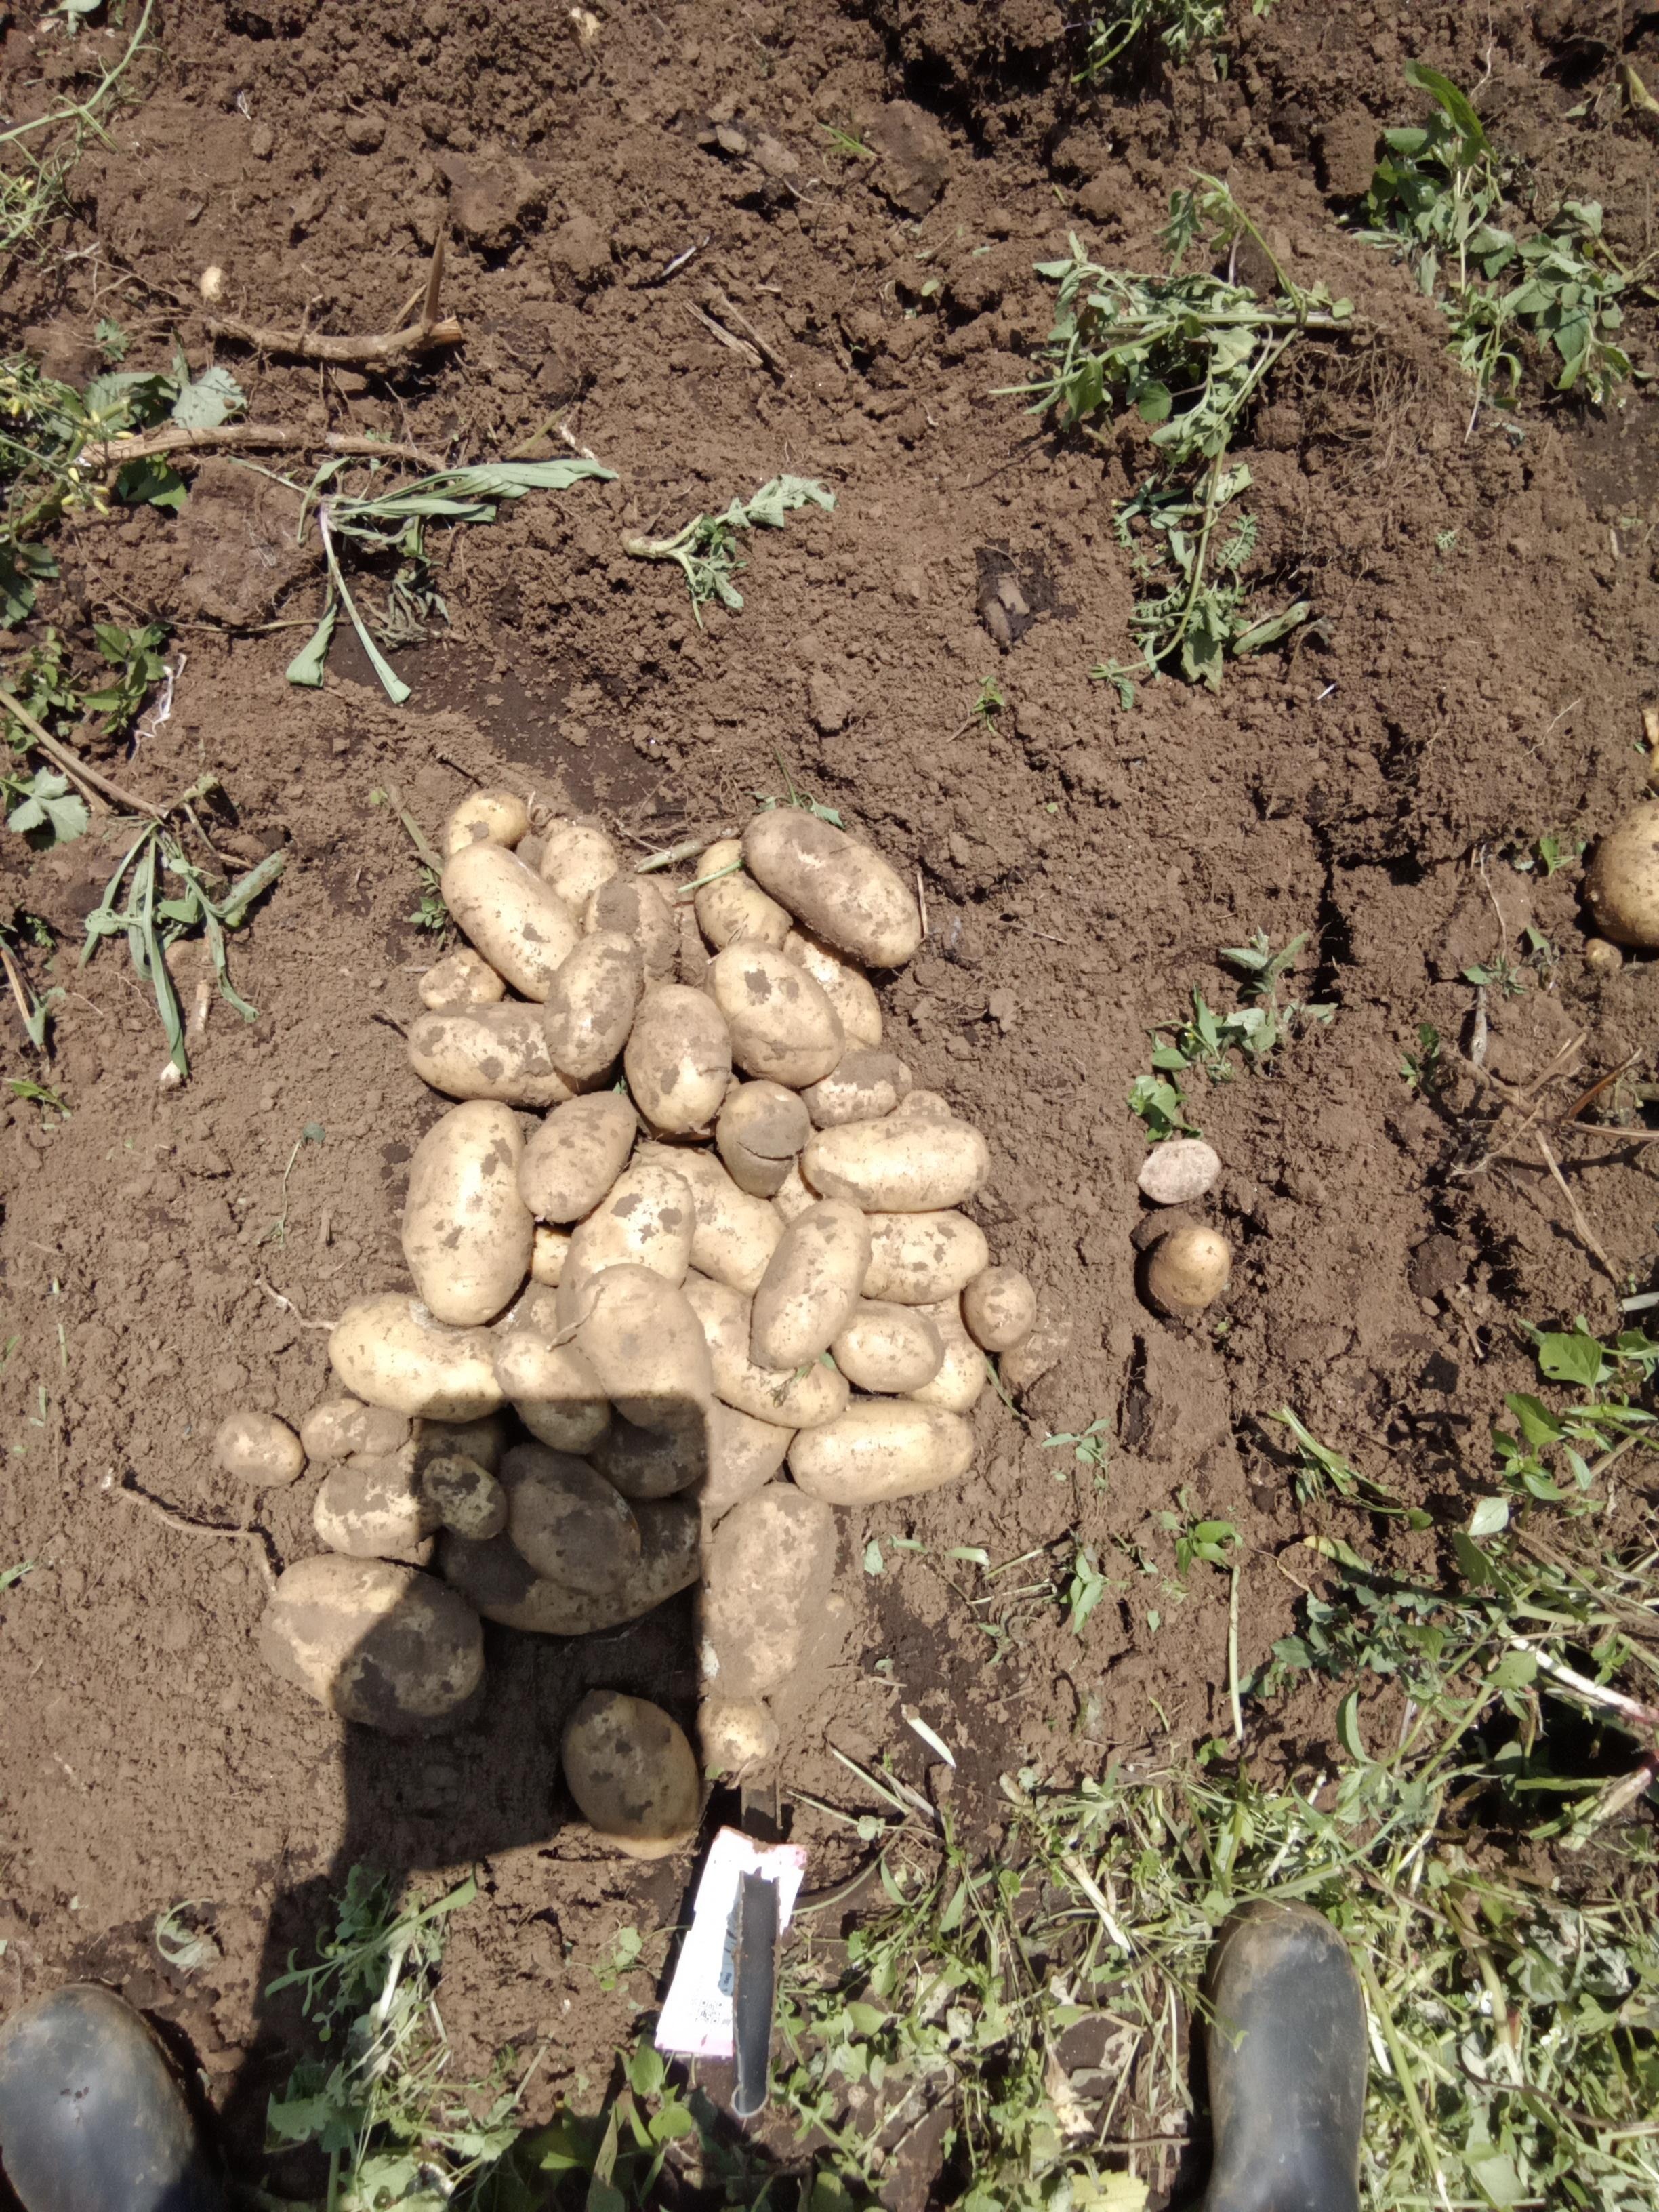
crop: potato
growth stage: harvest
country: Kenya
